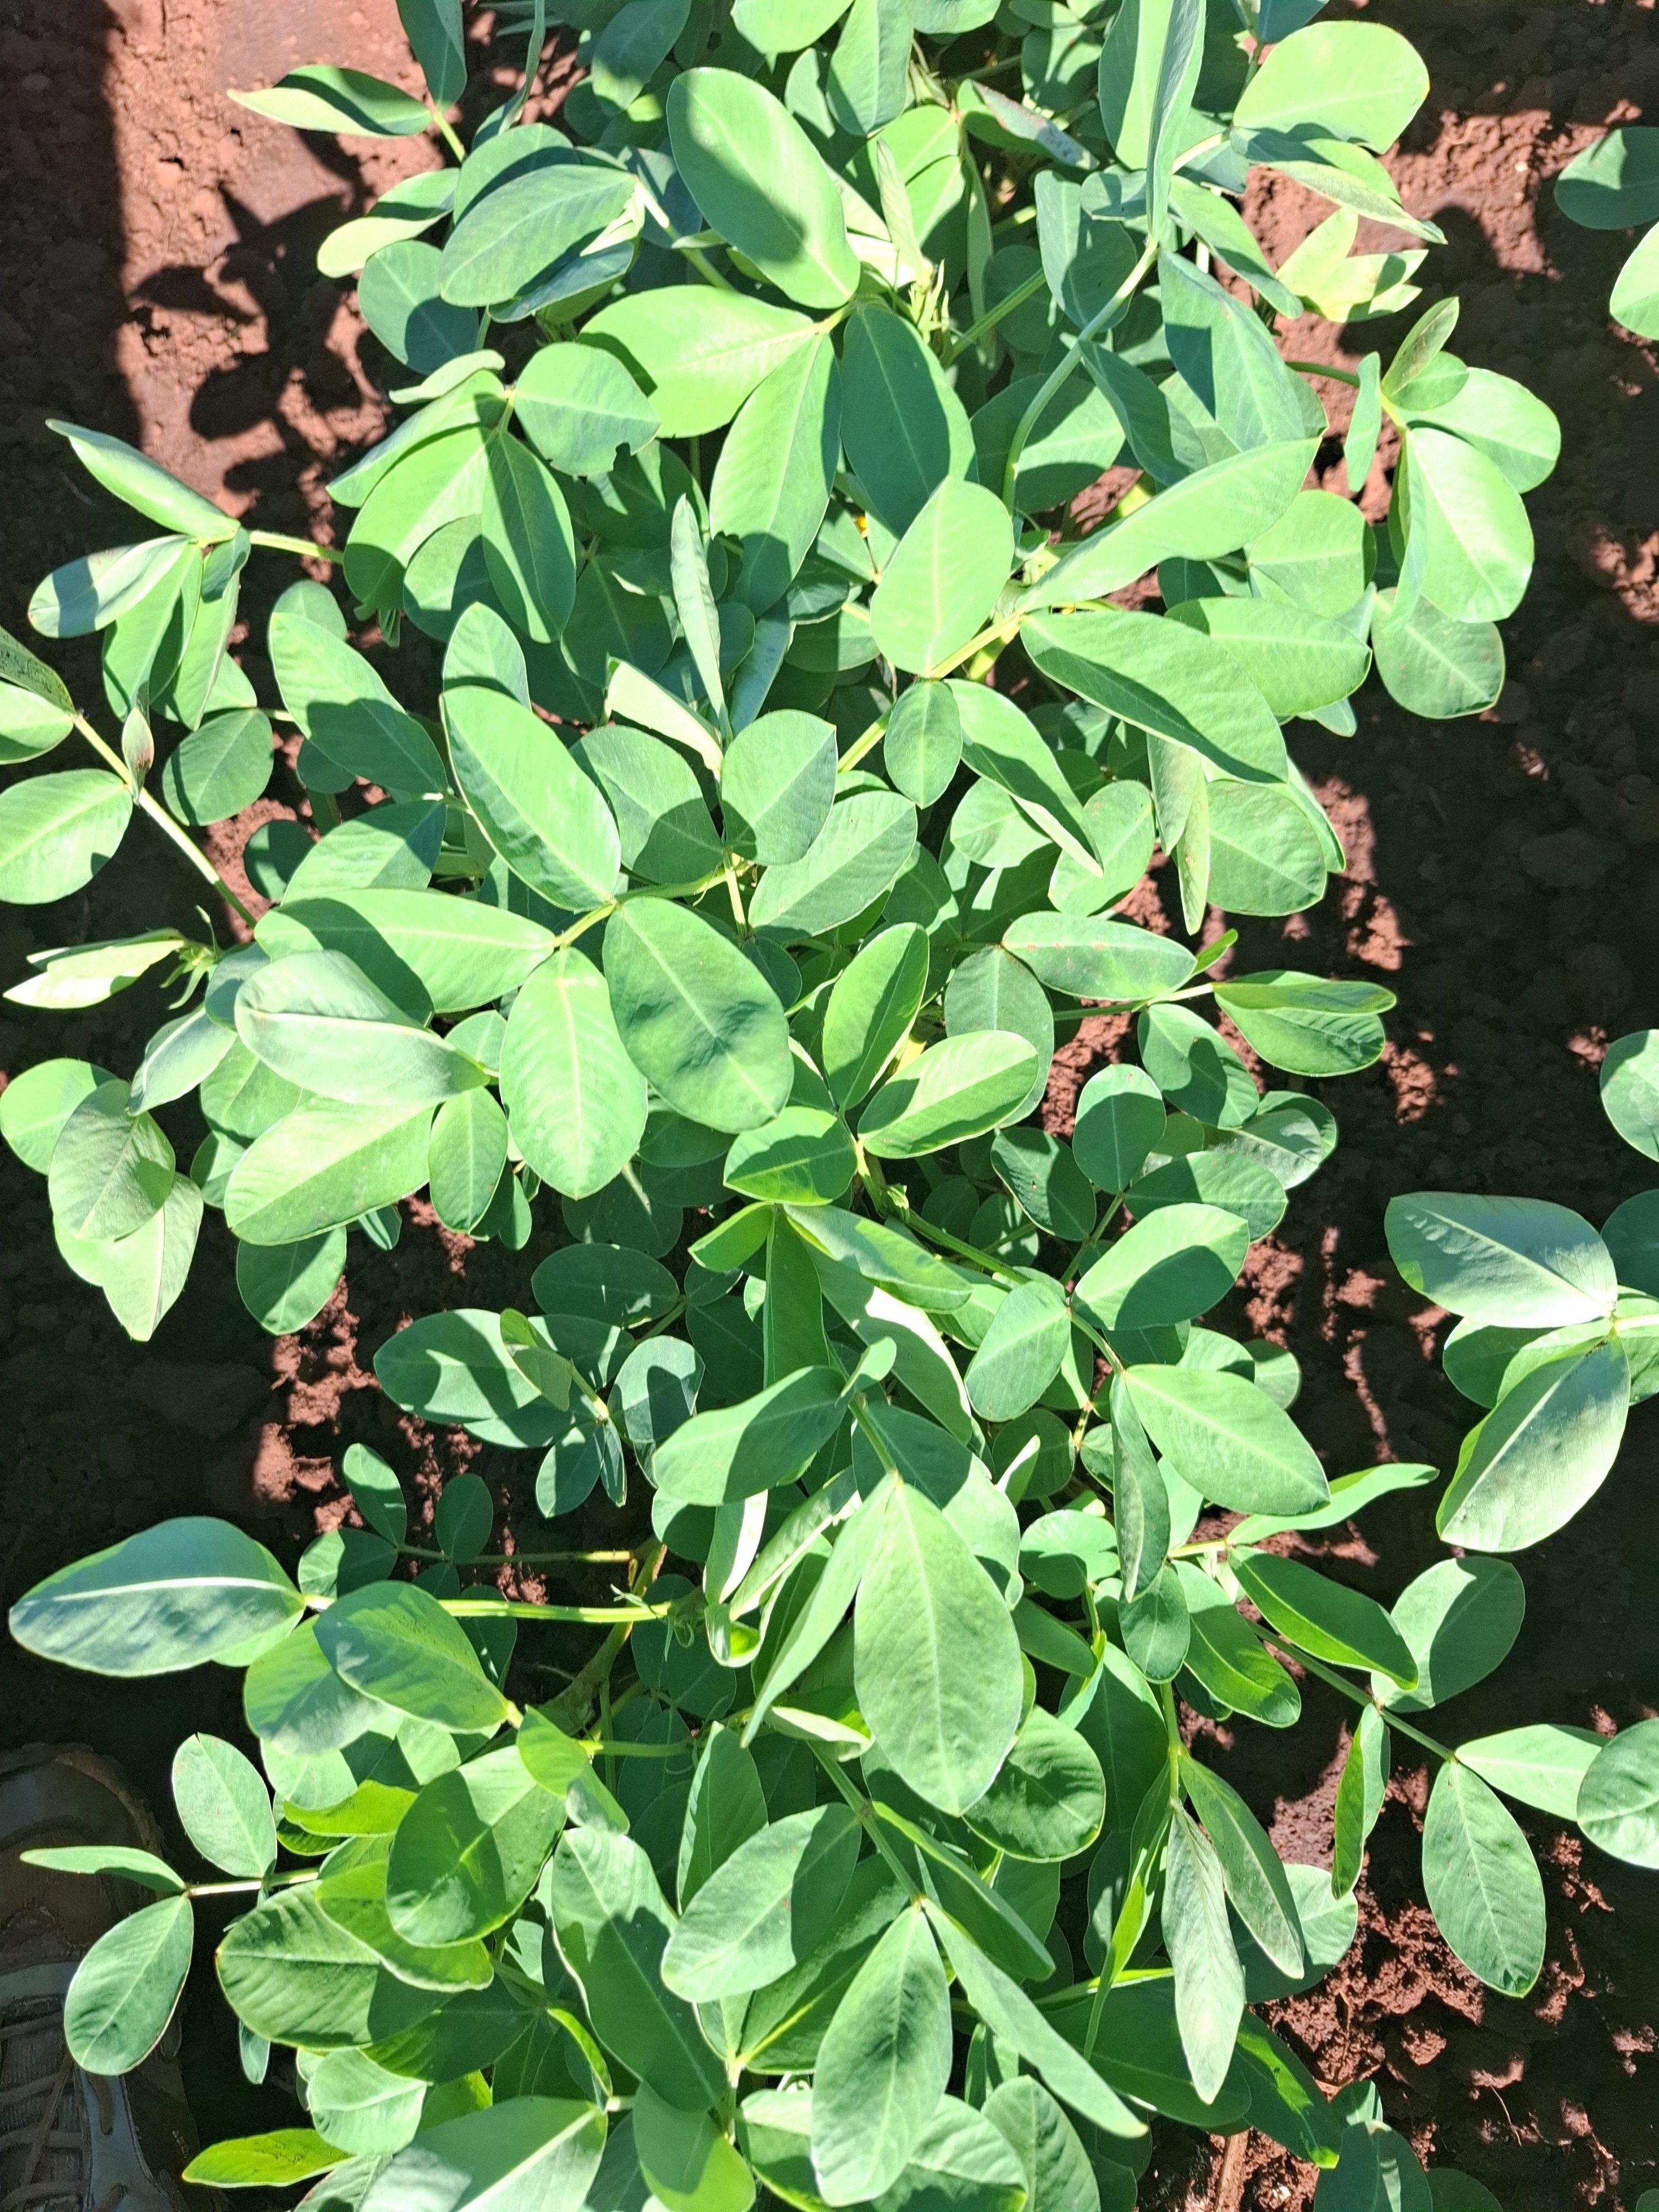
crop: groundnut
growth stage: flowering
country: Kenya
